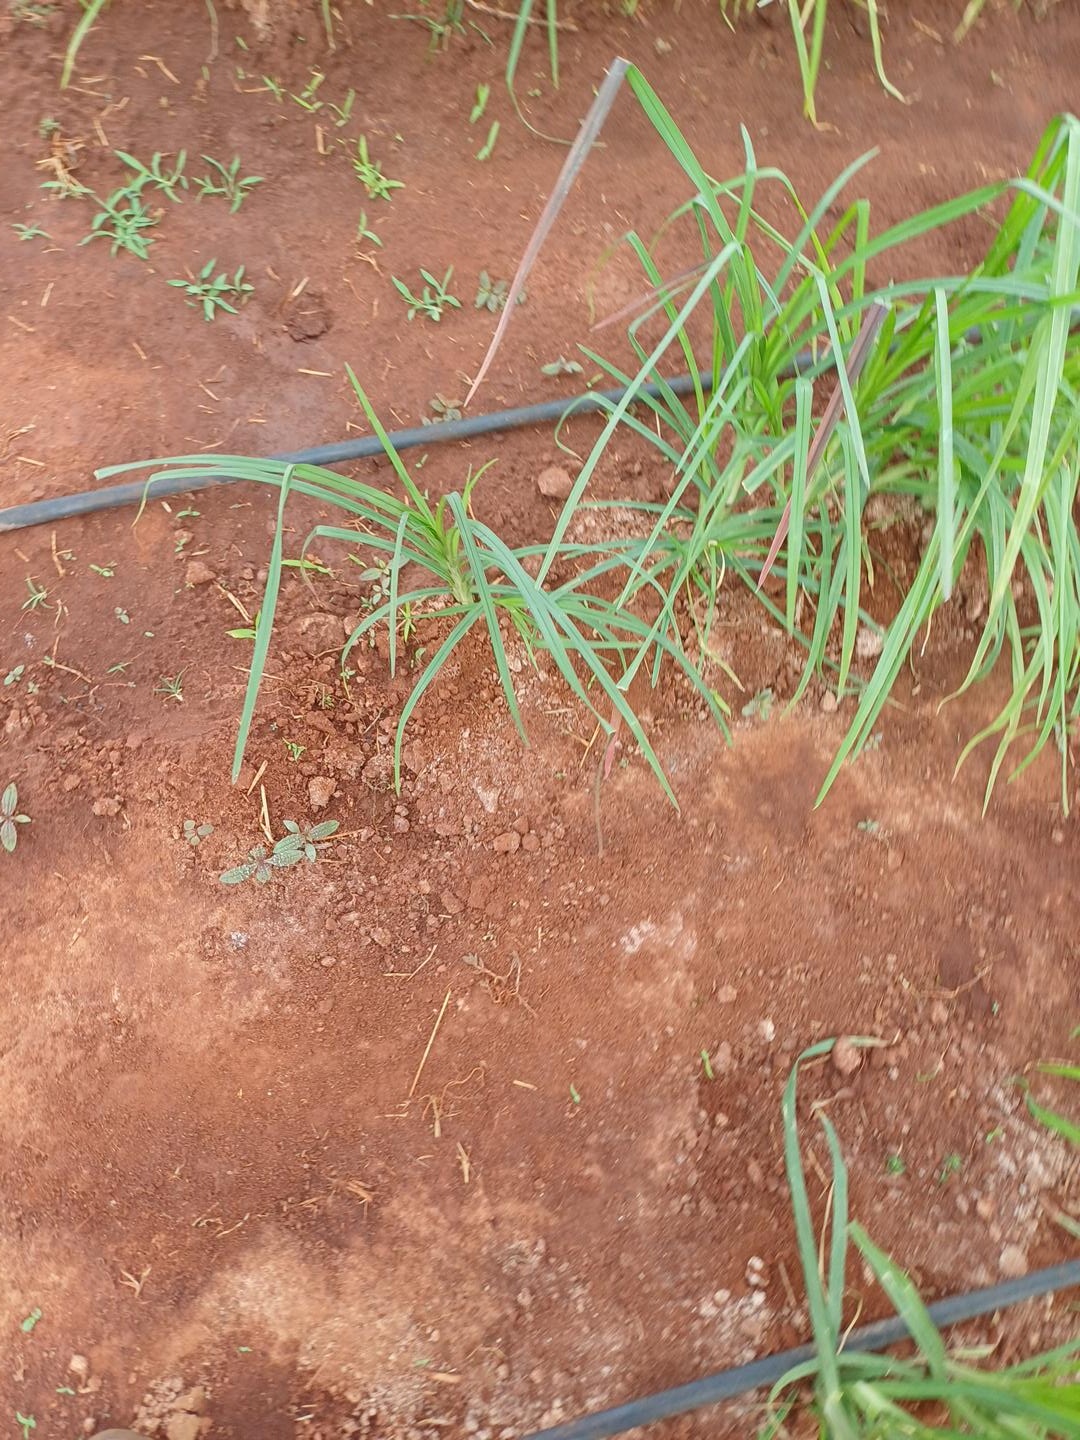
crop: finger millet
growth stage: flowering
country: Kenya
